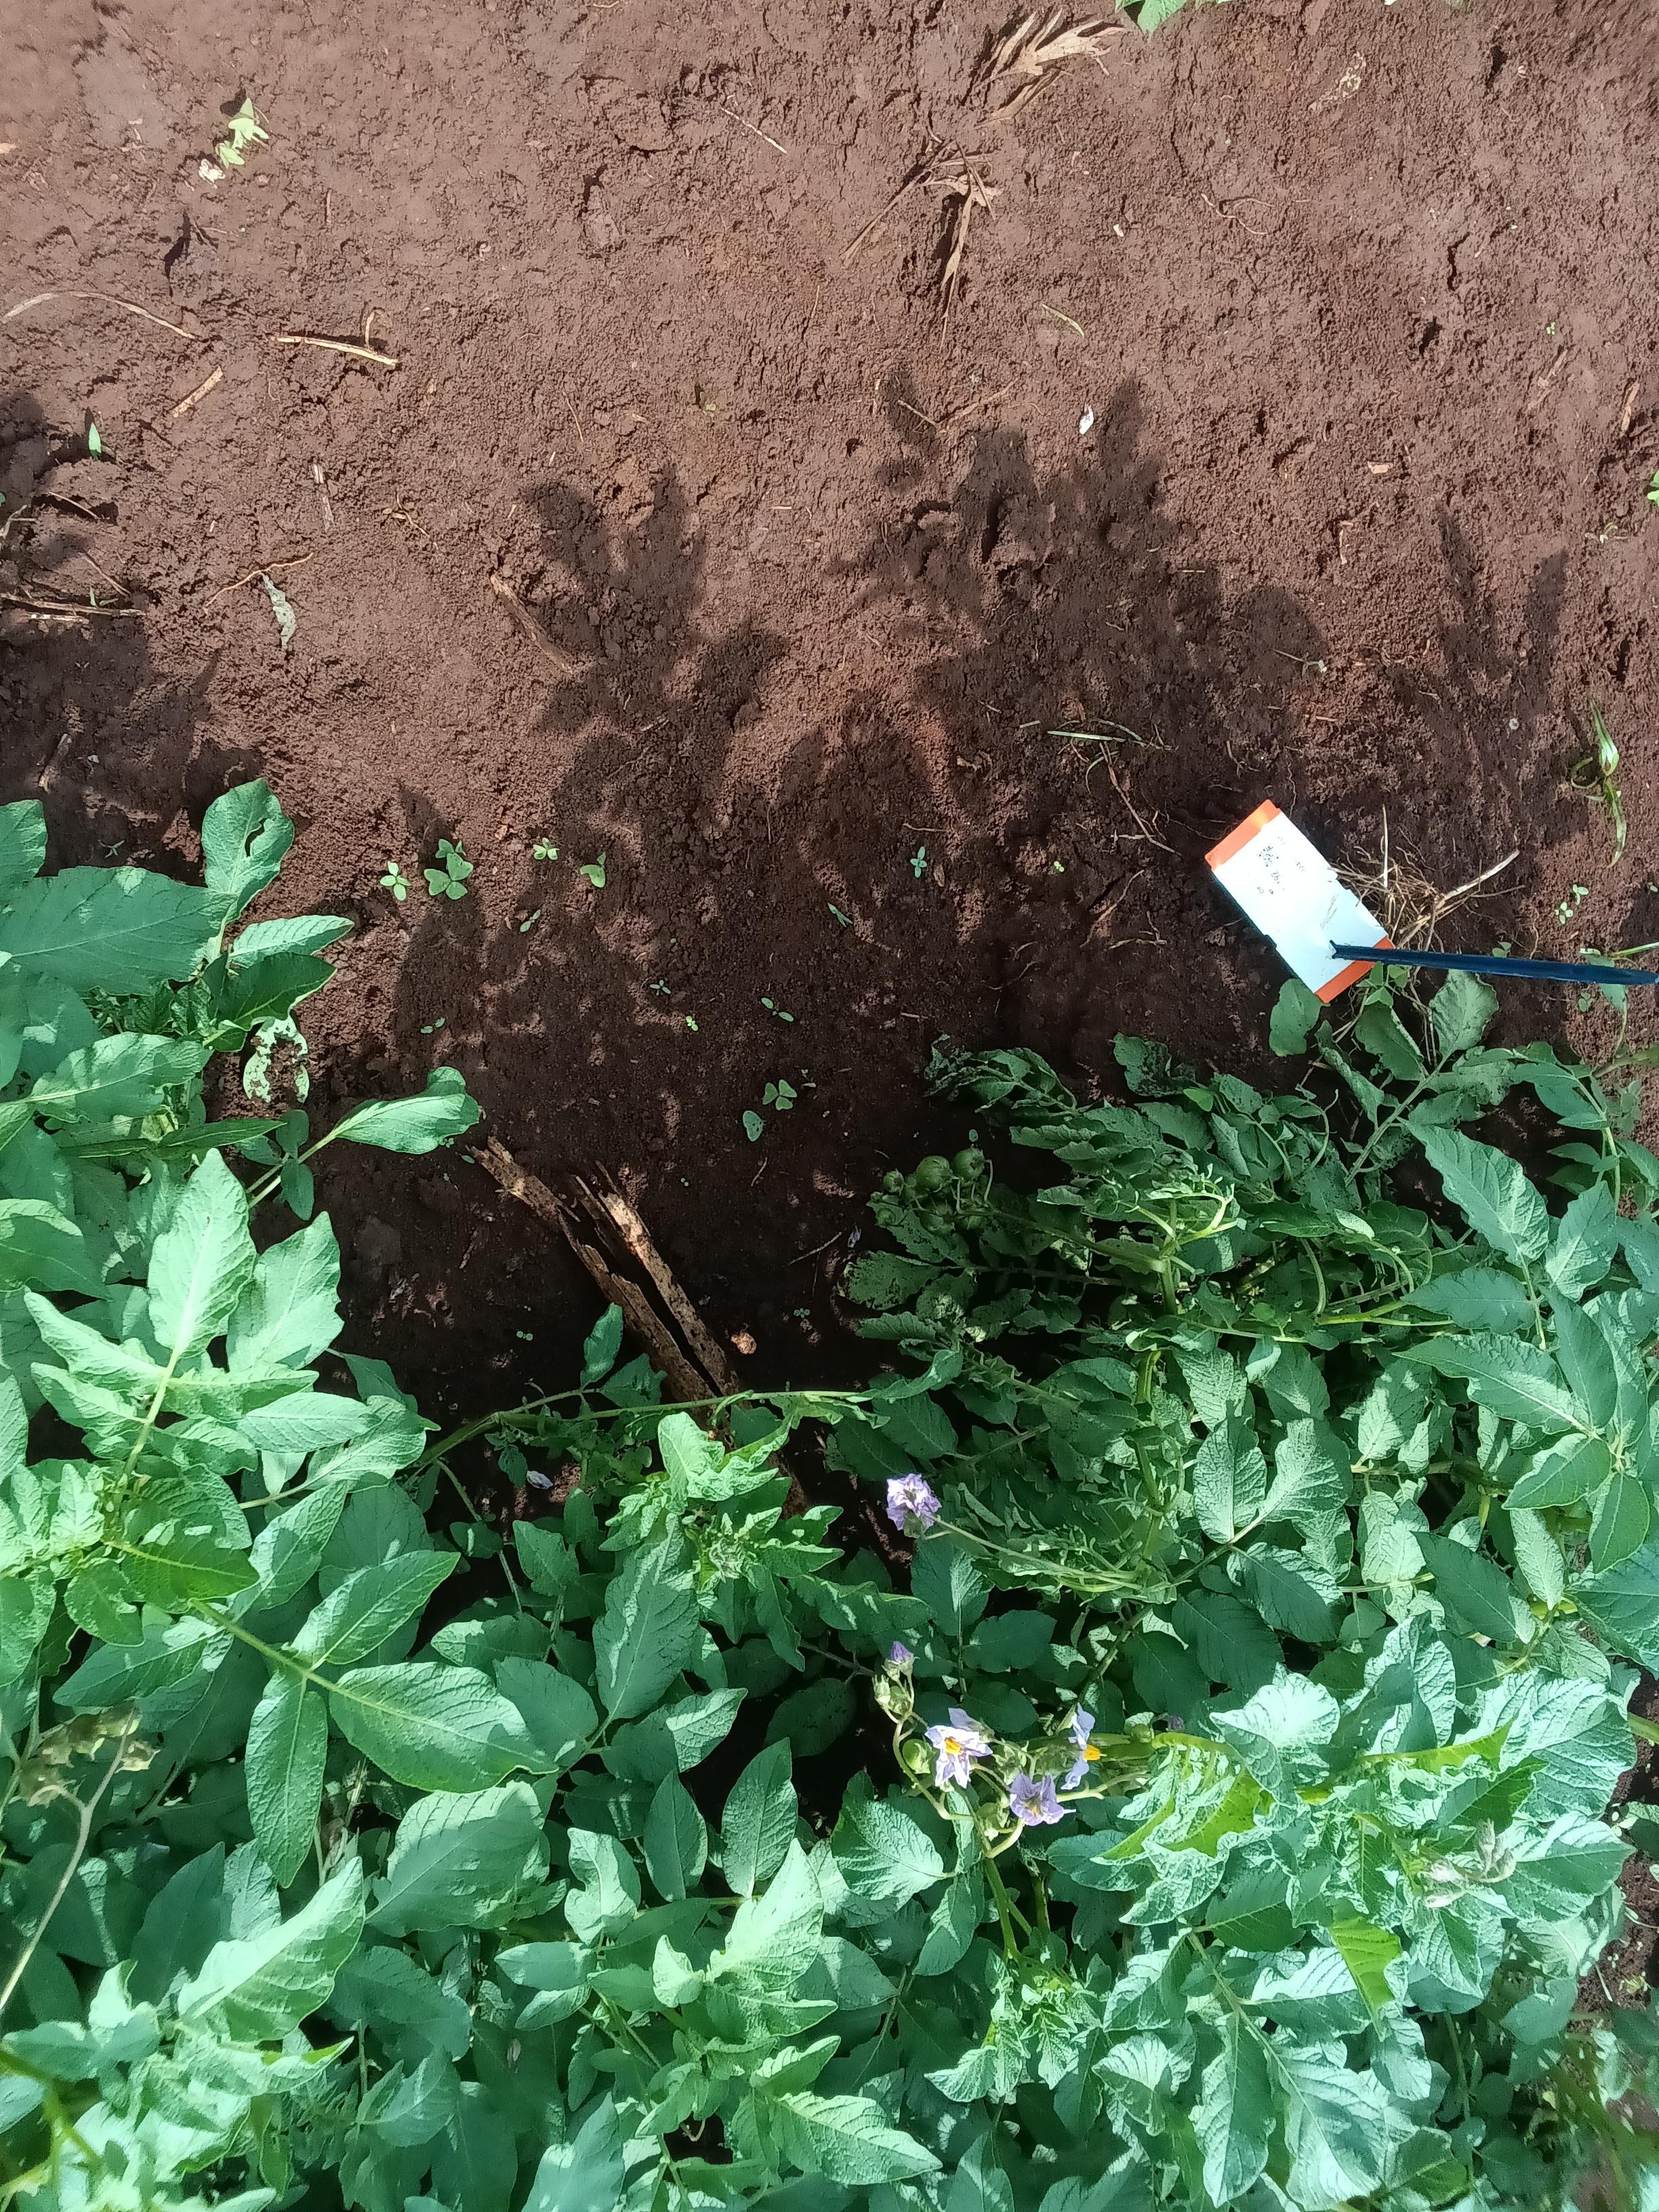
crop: potato
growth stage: flowering
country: Kenya
